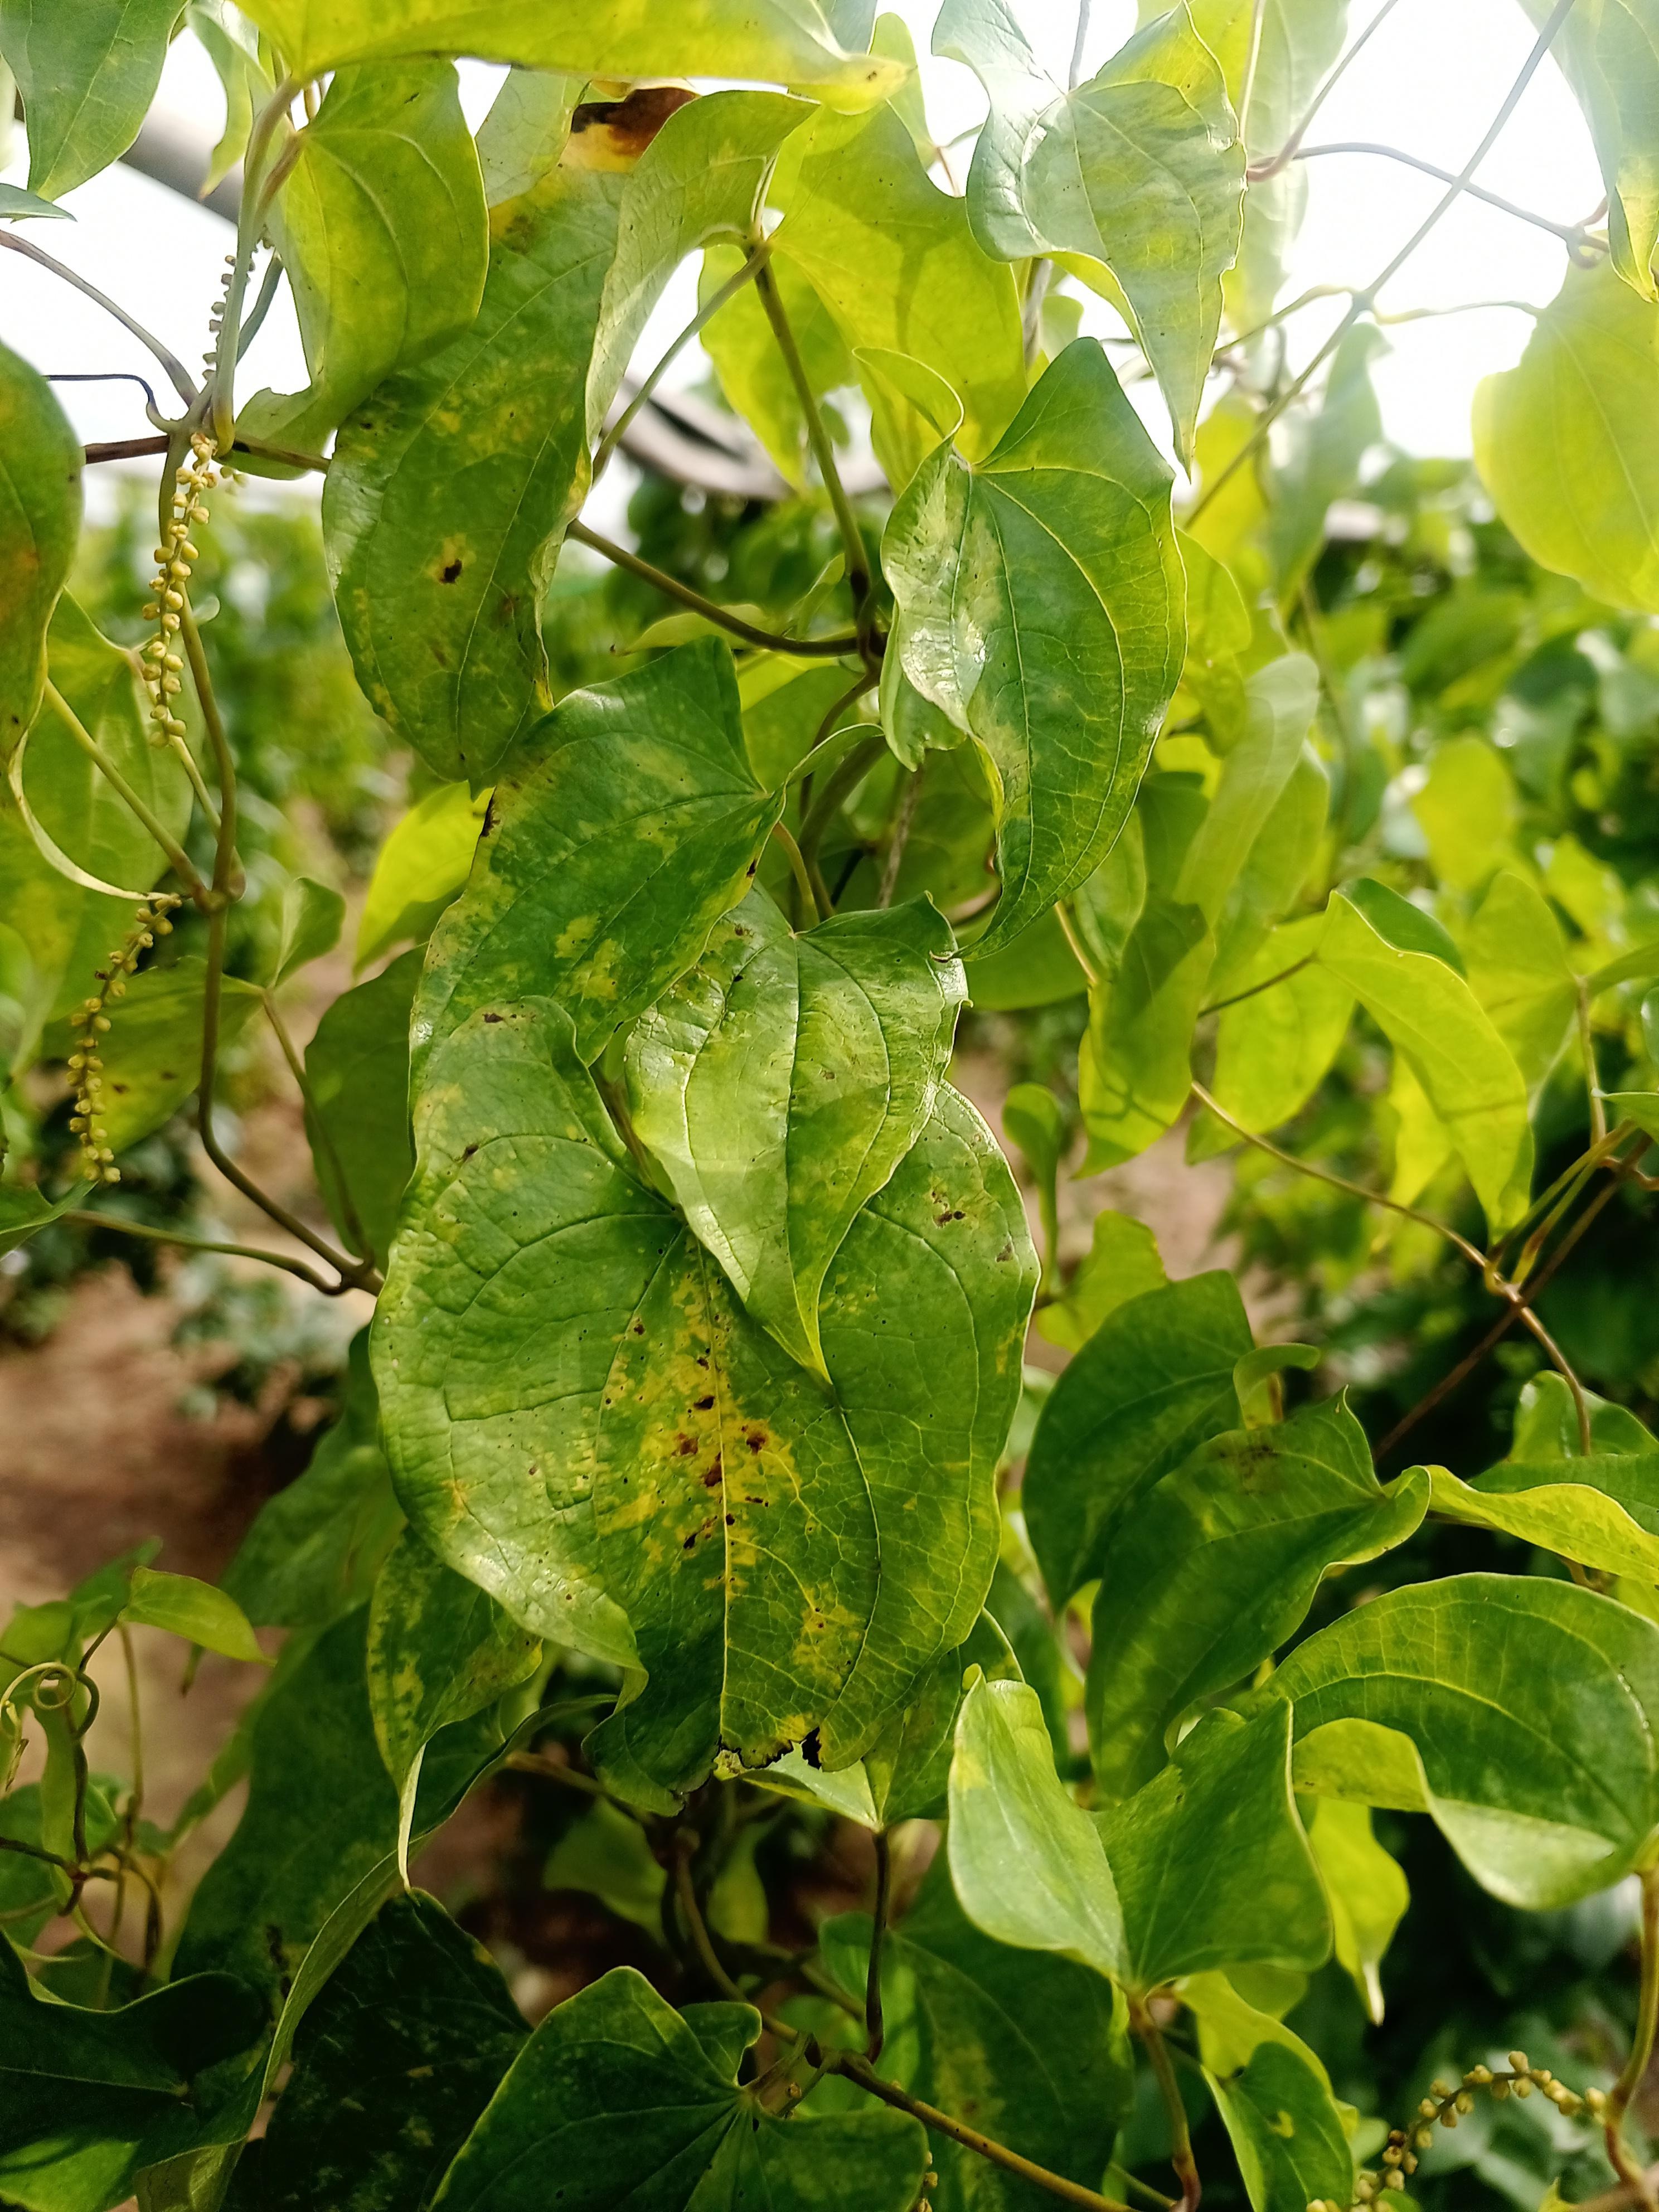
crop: yam
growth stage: vegetative
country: Nigeria
